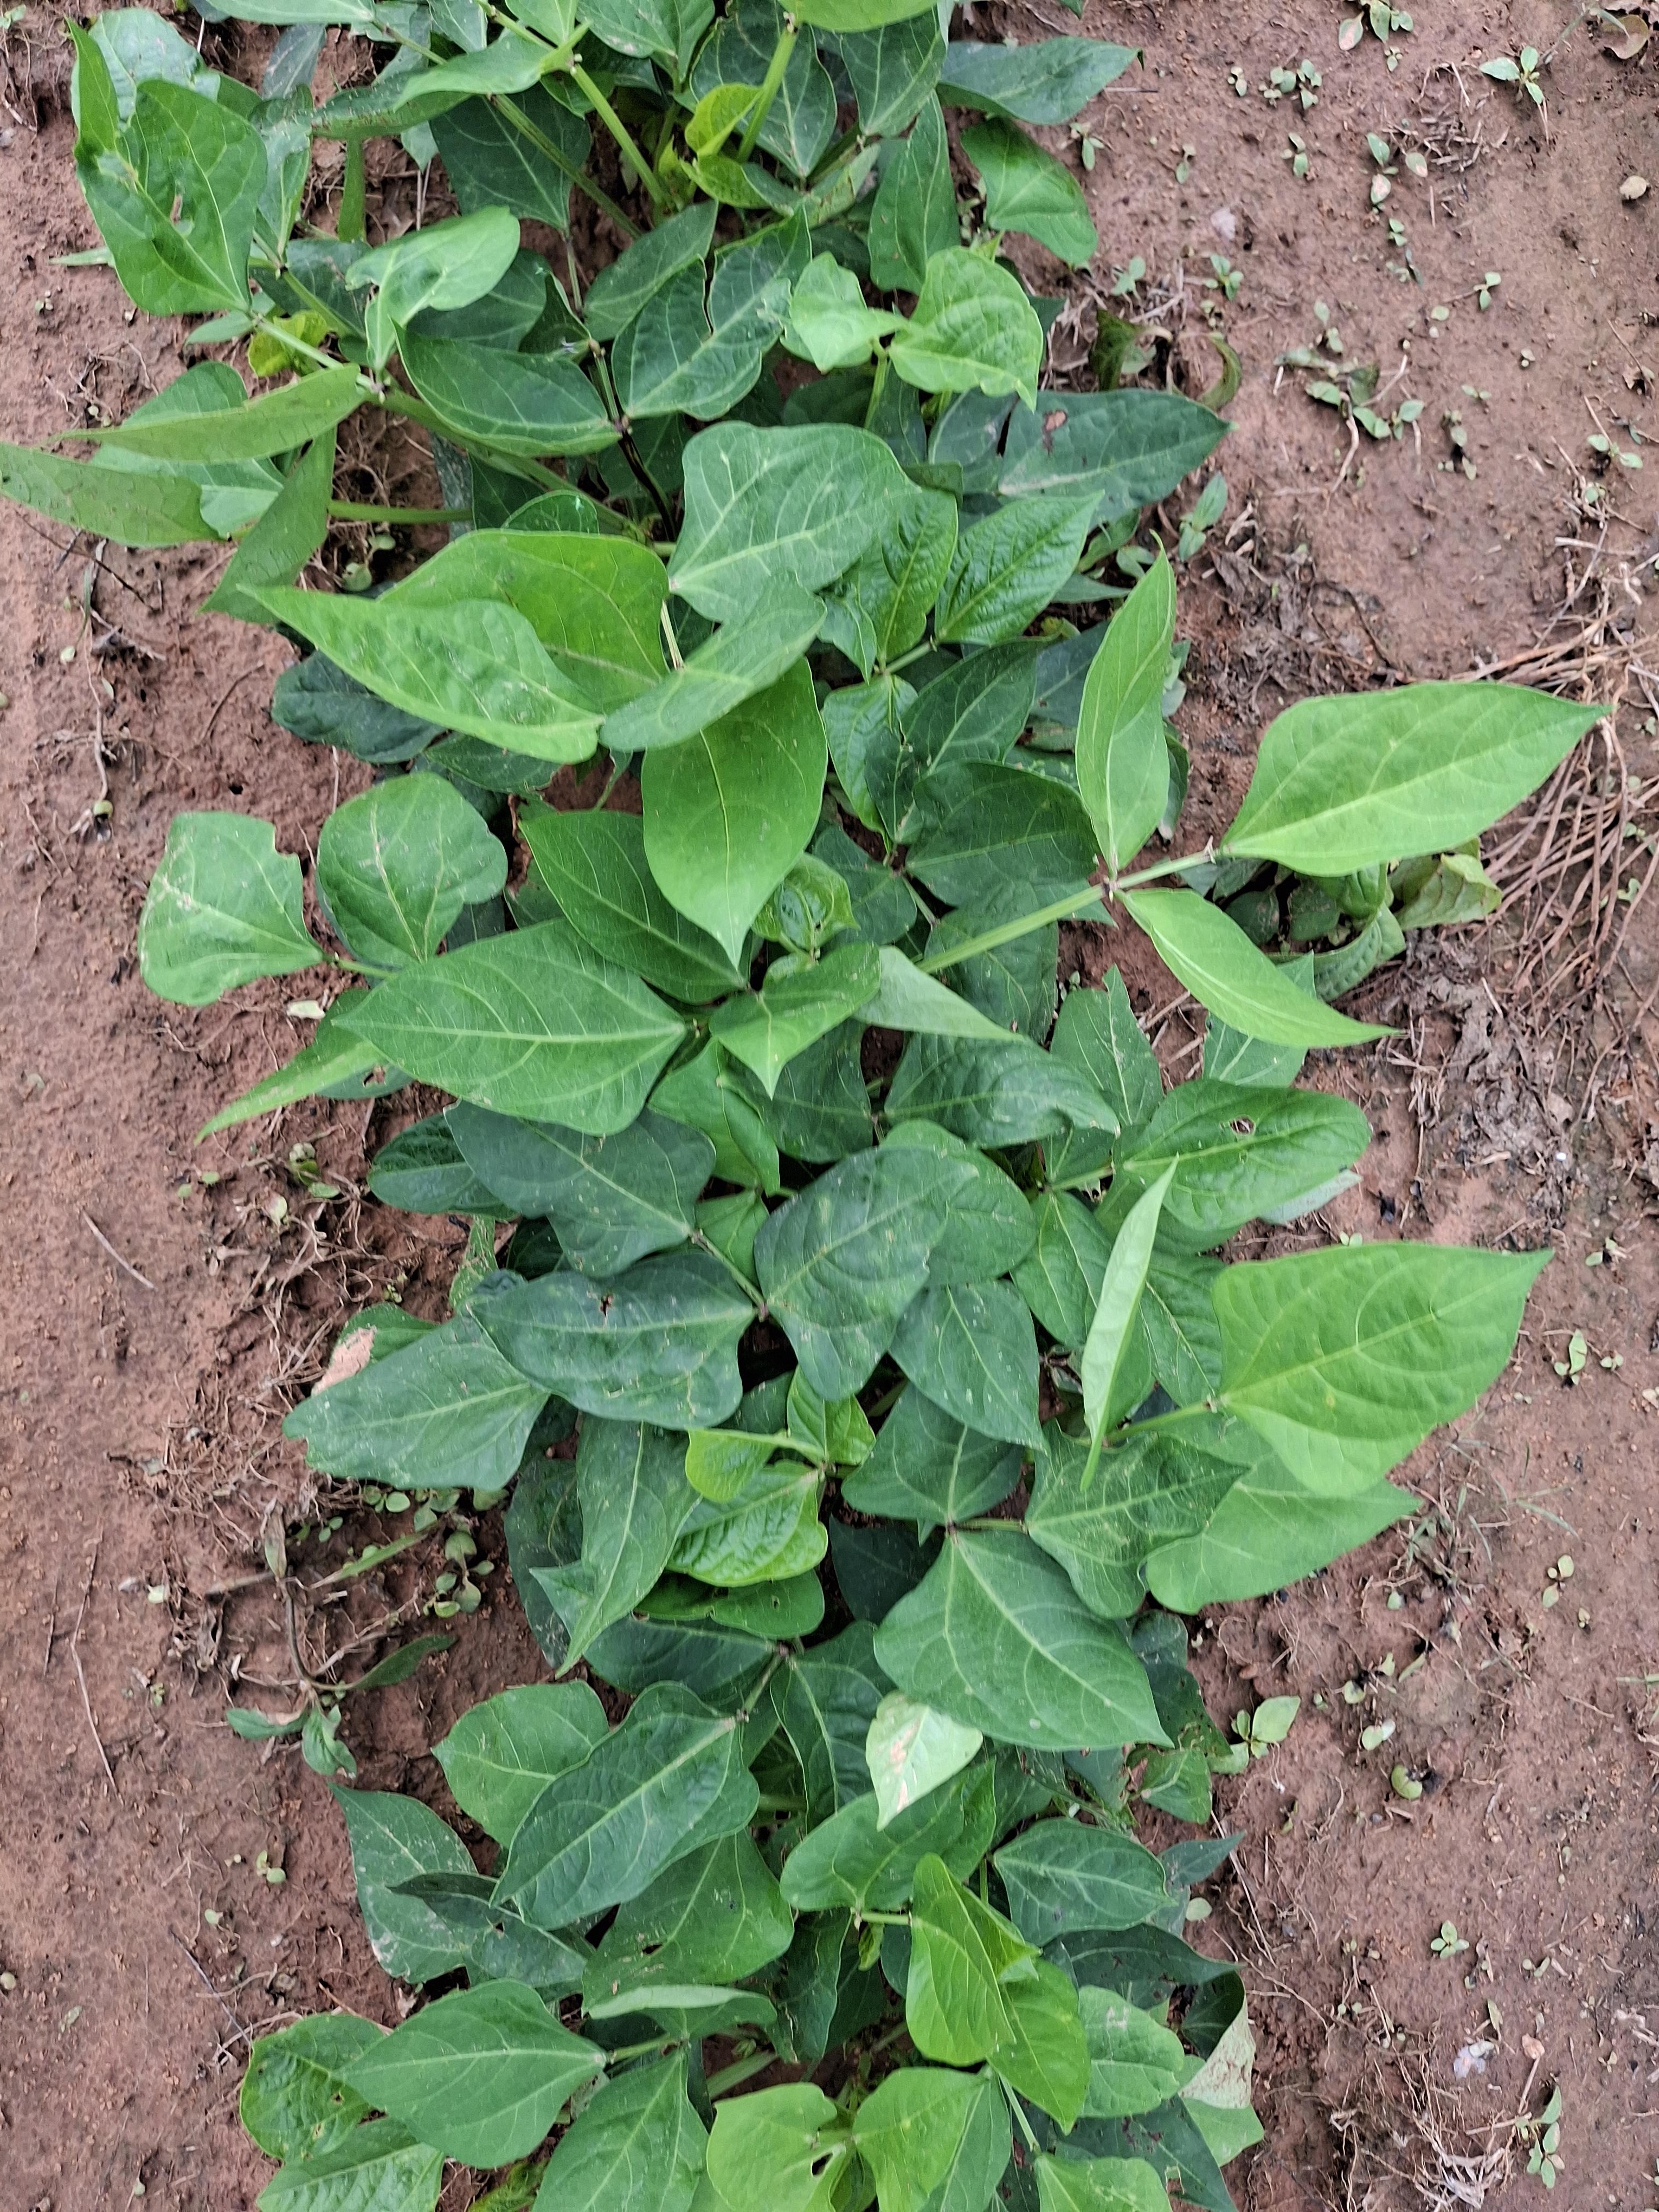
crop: cowpea
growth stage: vegetative
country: Nigeria
